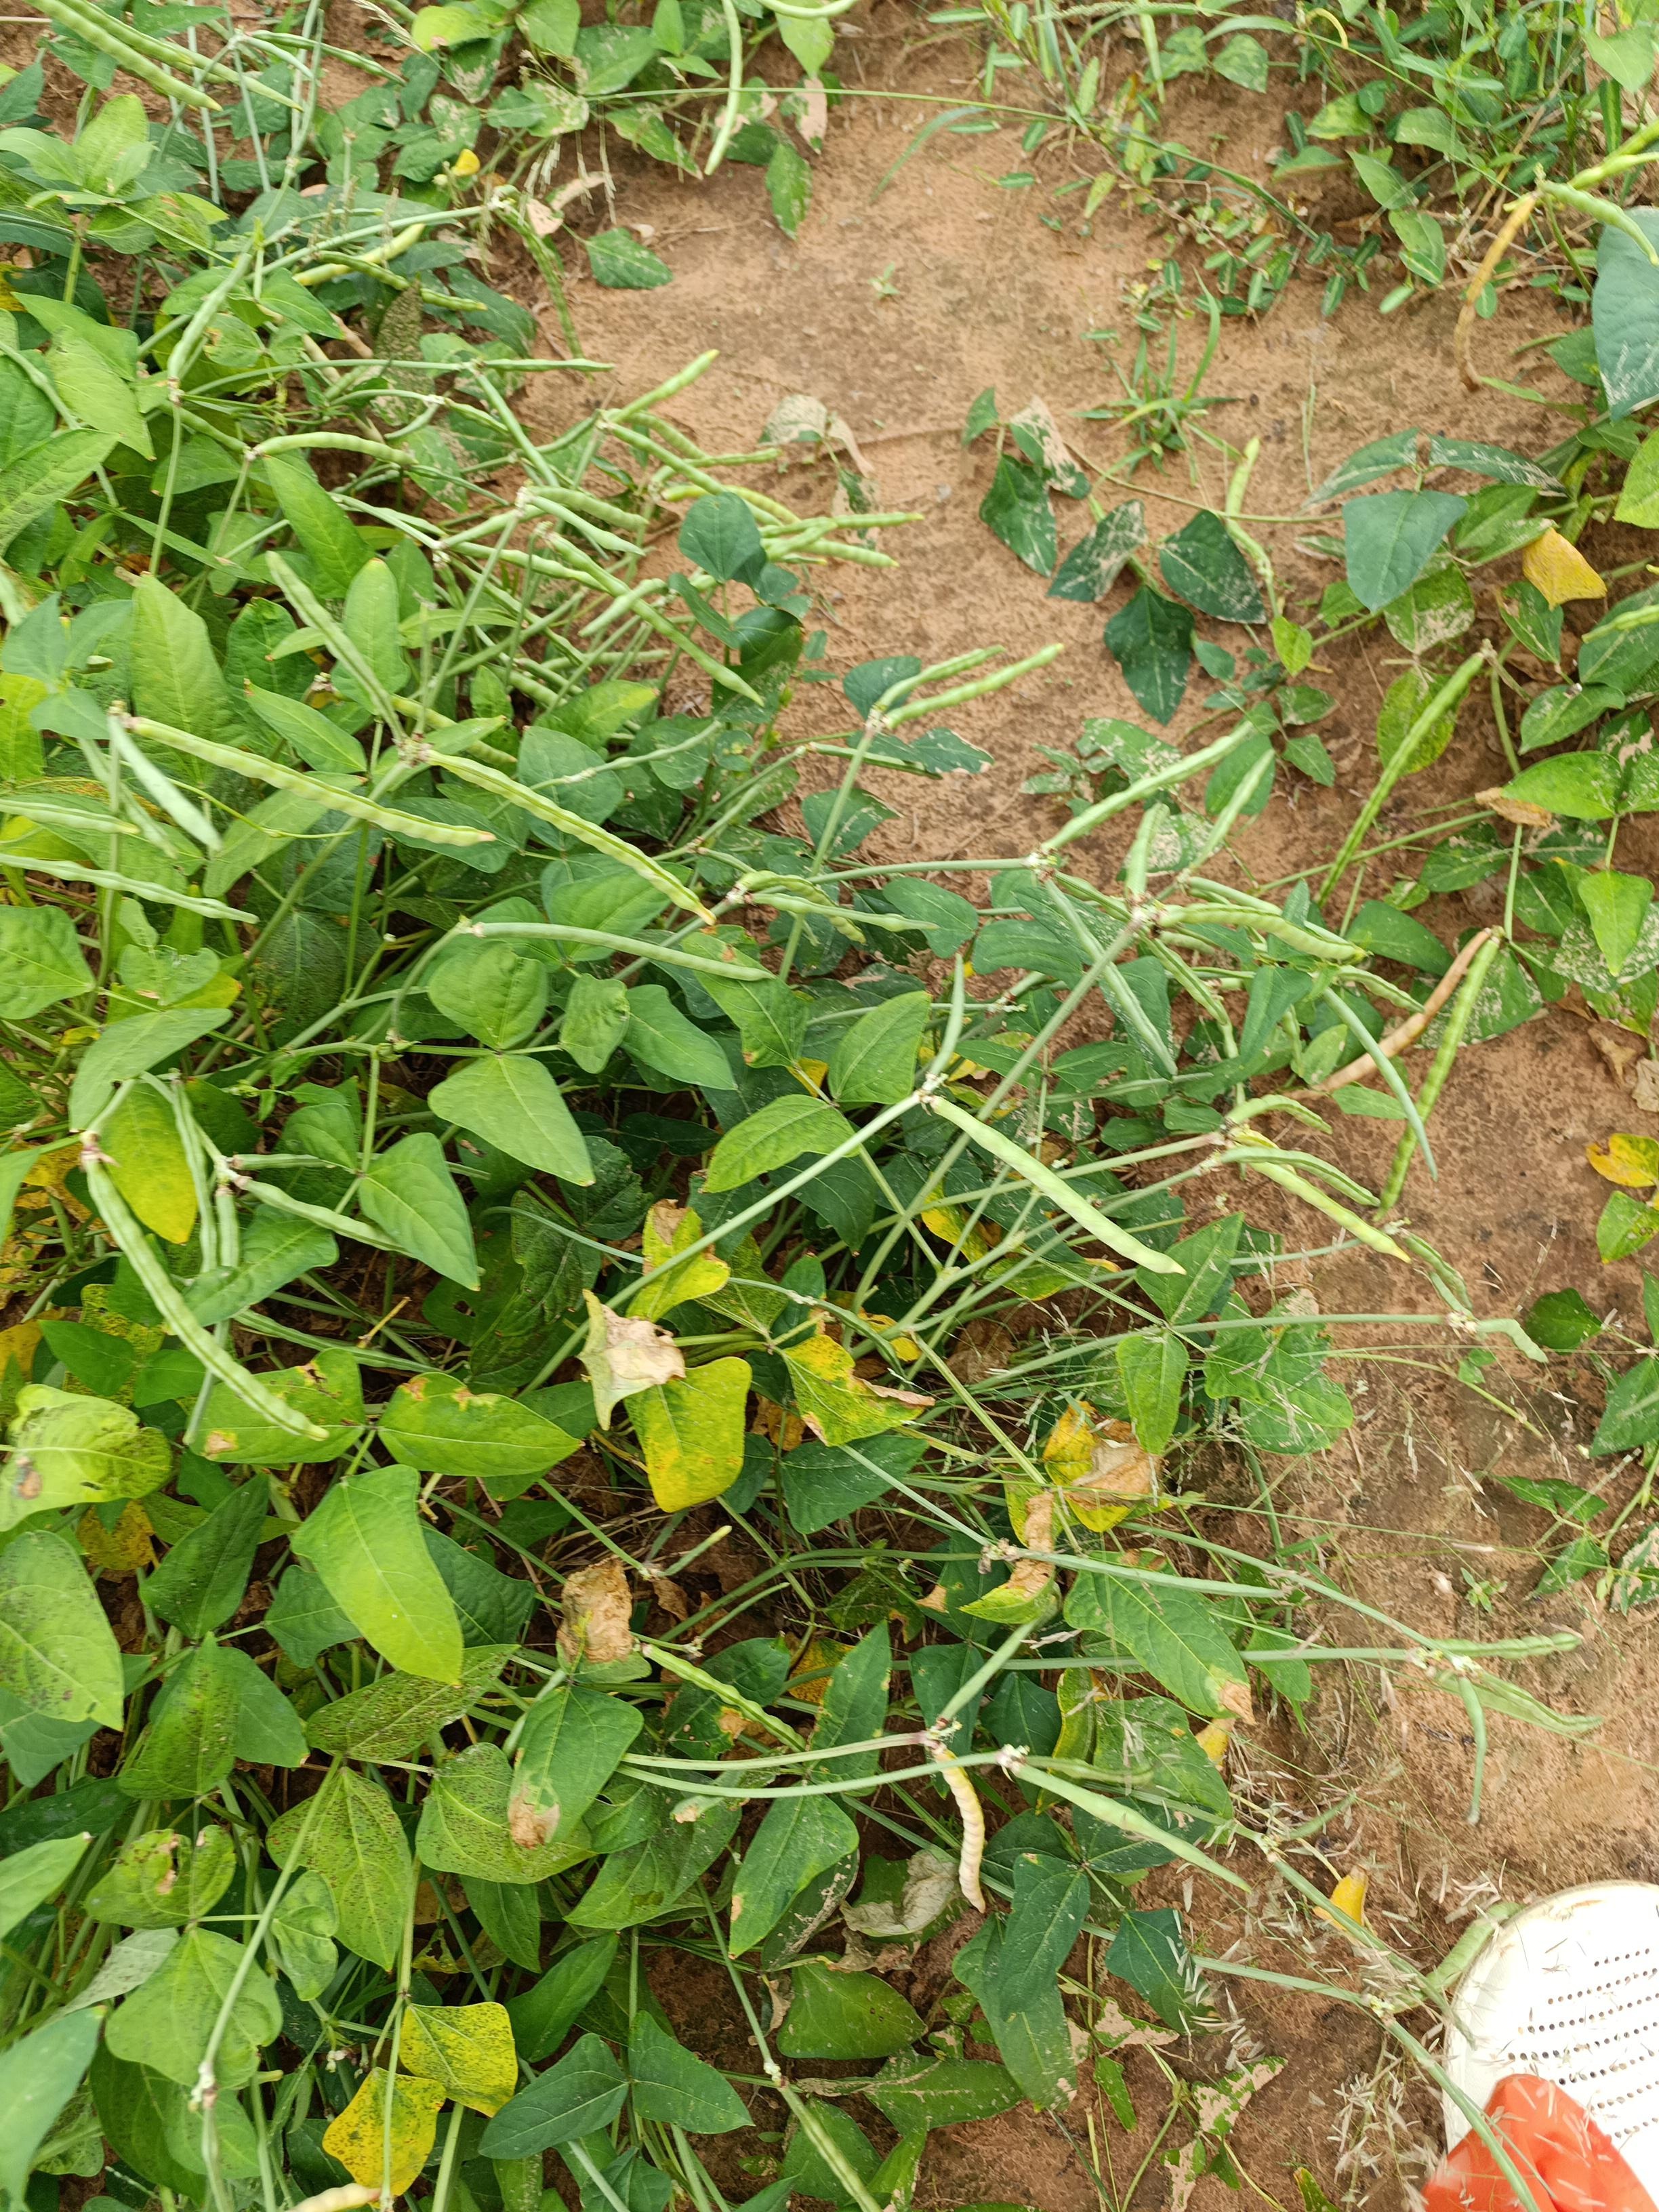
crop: cowpea
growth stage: maturity
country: Nigeria
